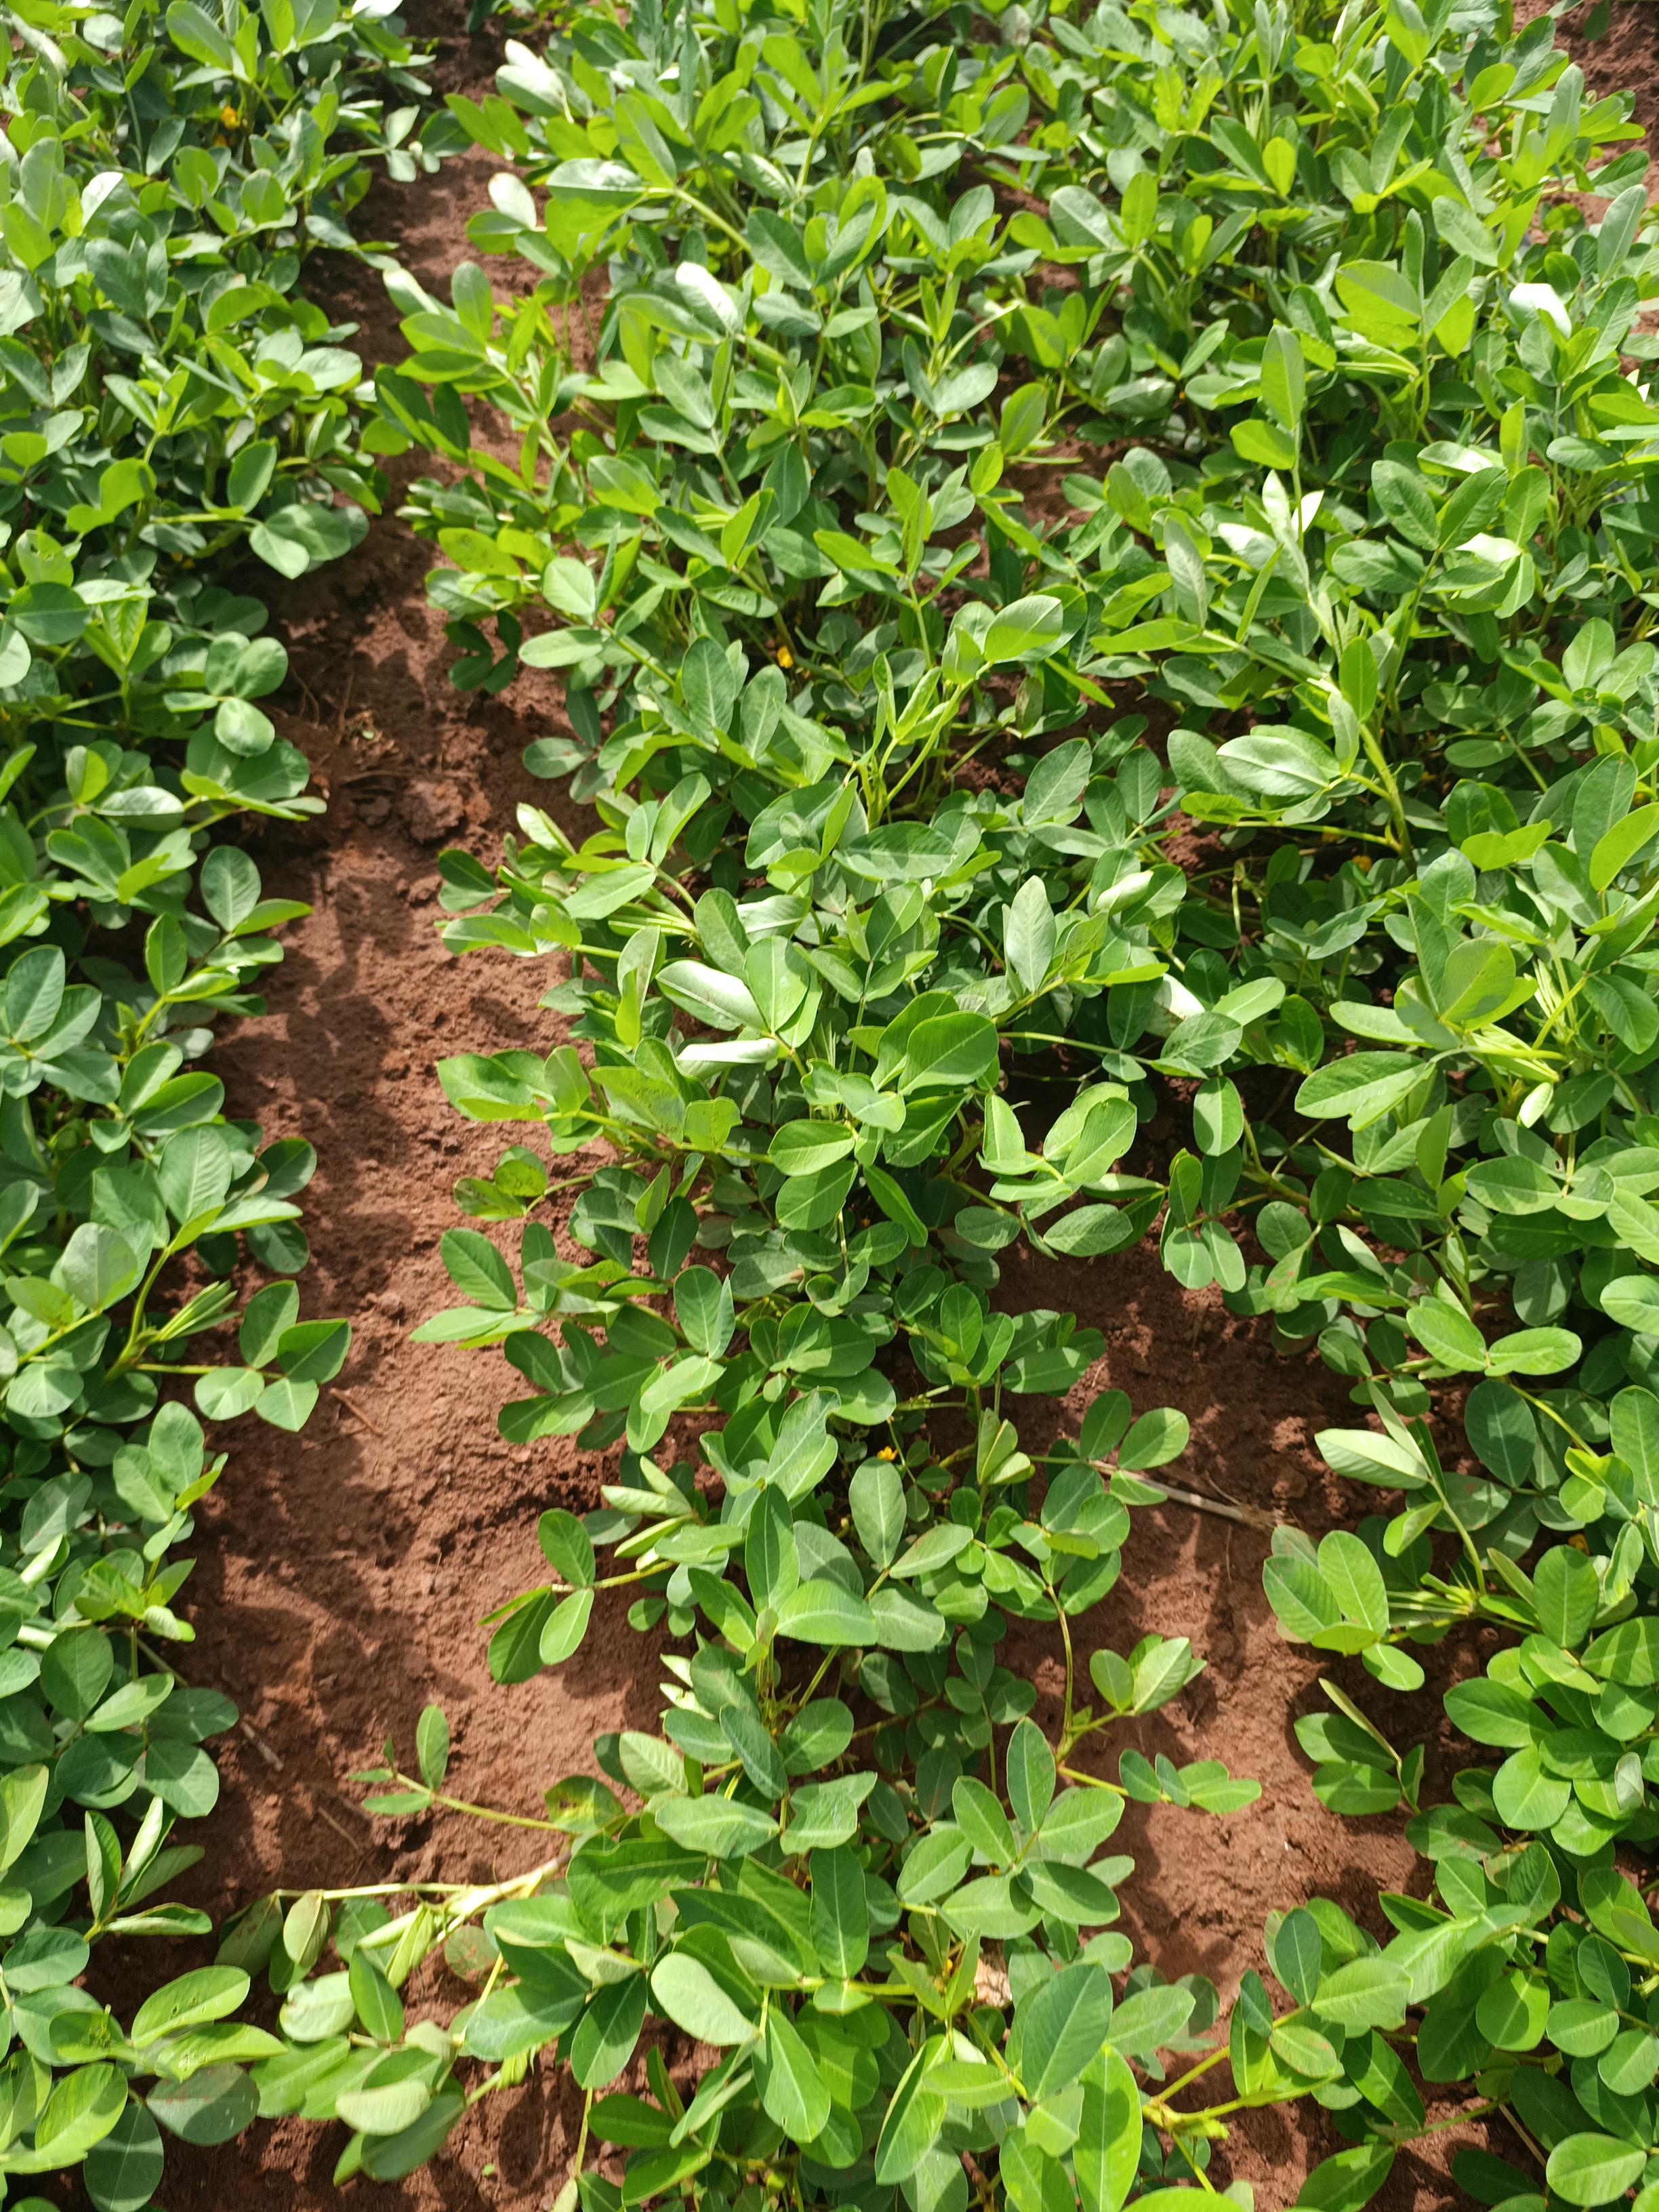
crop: groundnut
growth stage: flowering
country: Kenya
